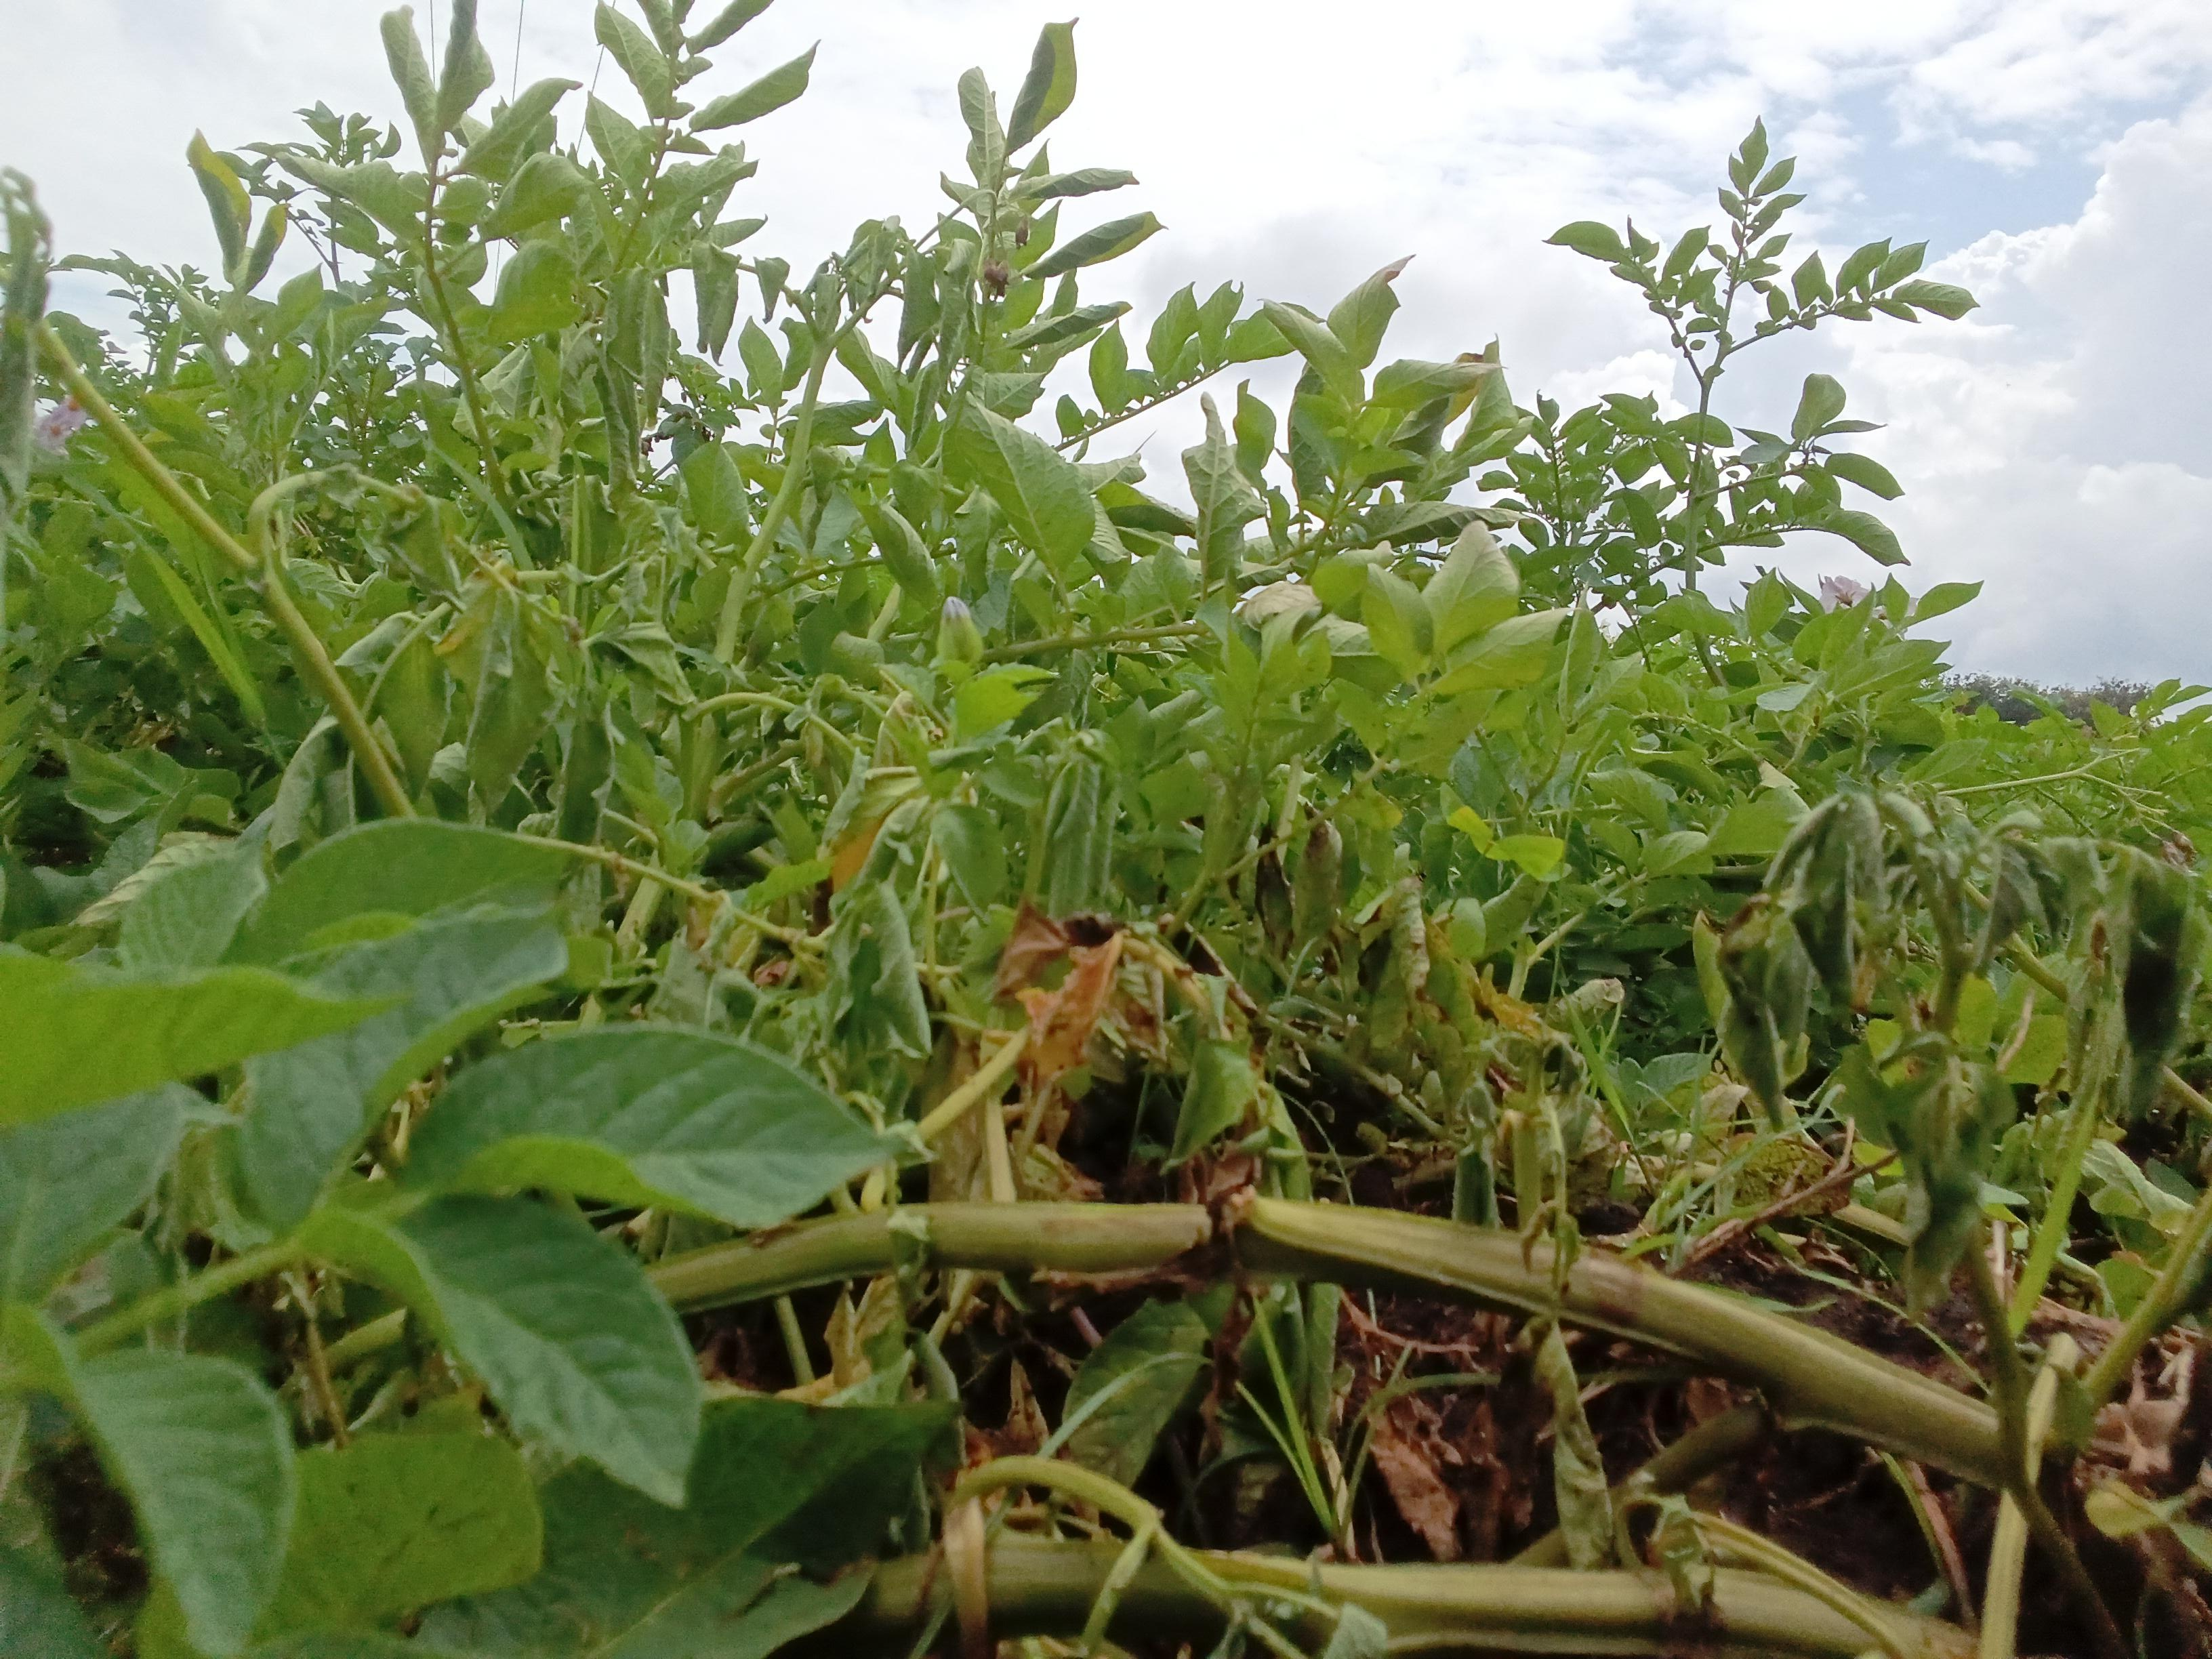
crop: potato
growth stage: vegetative
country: Kenya
